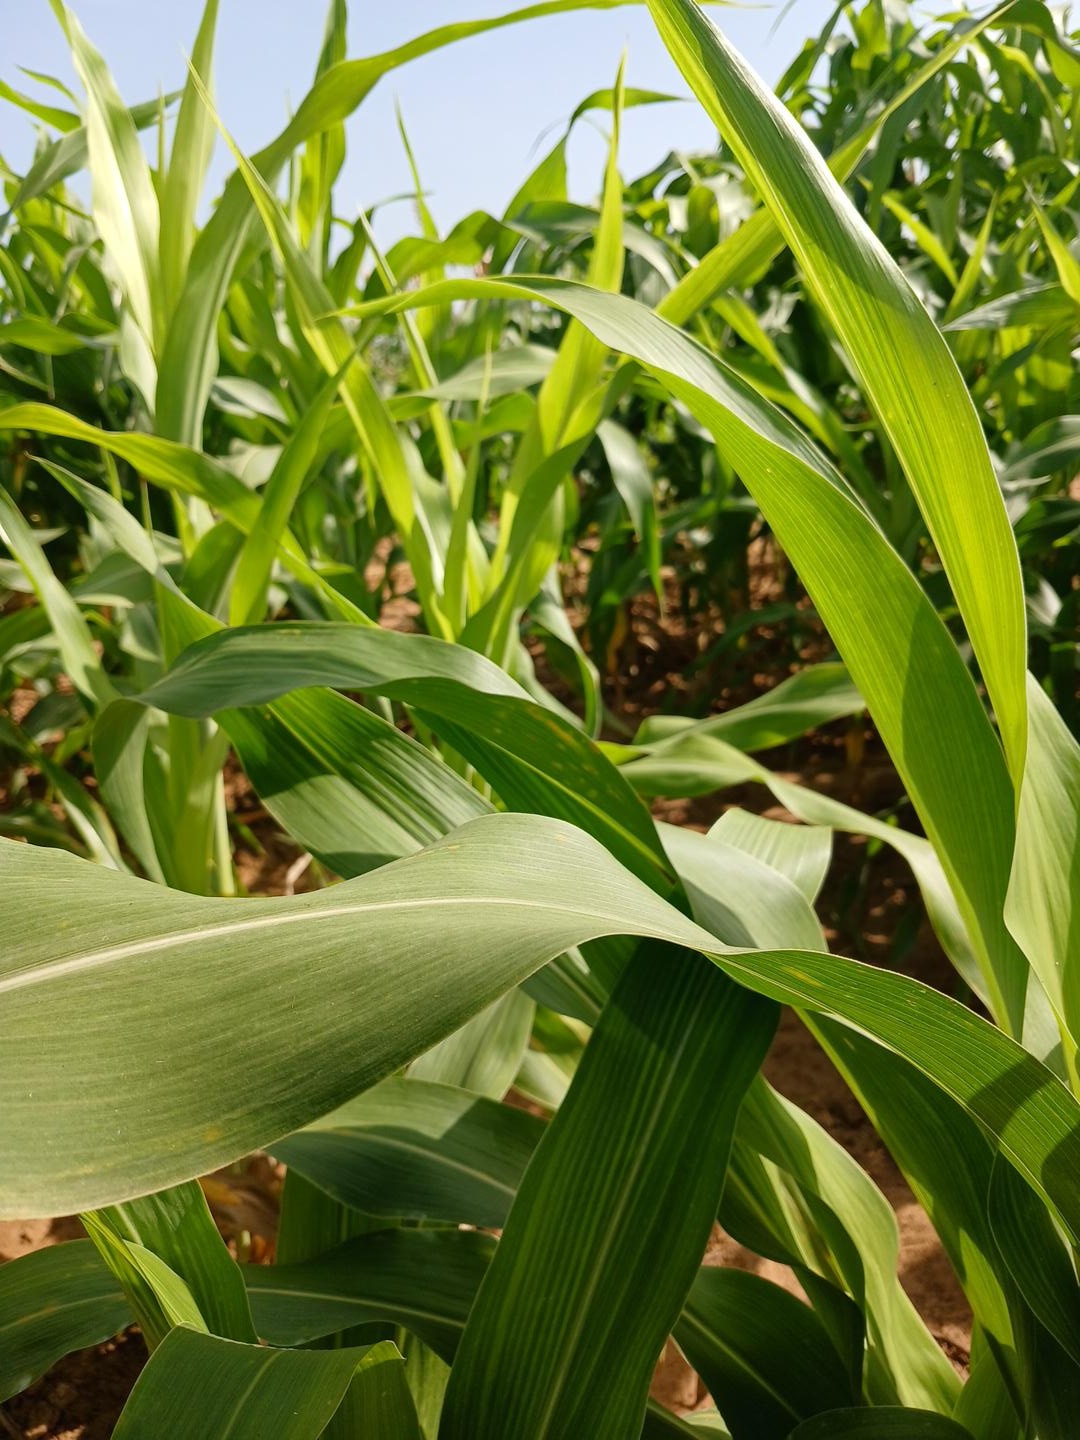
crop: sorghum
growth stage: vegetative
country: Senegal
